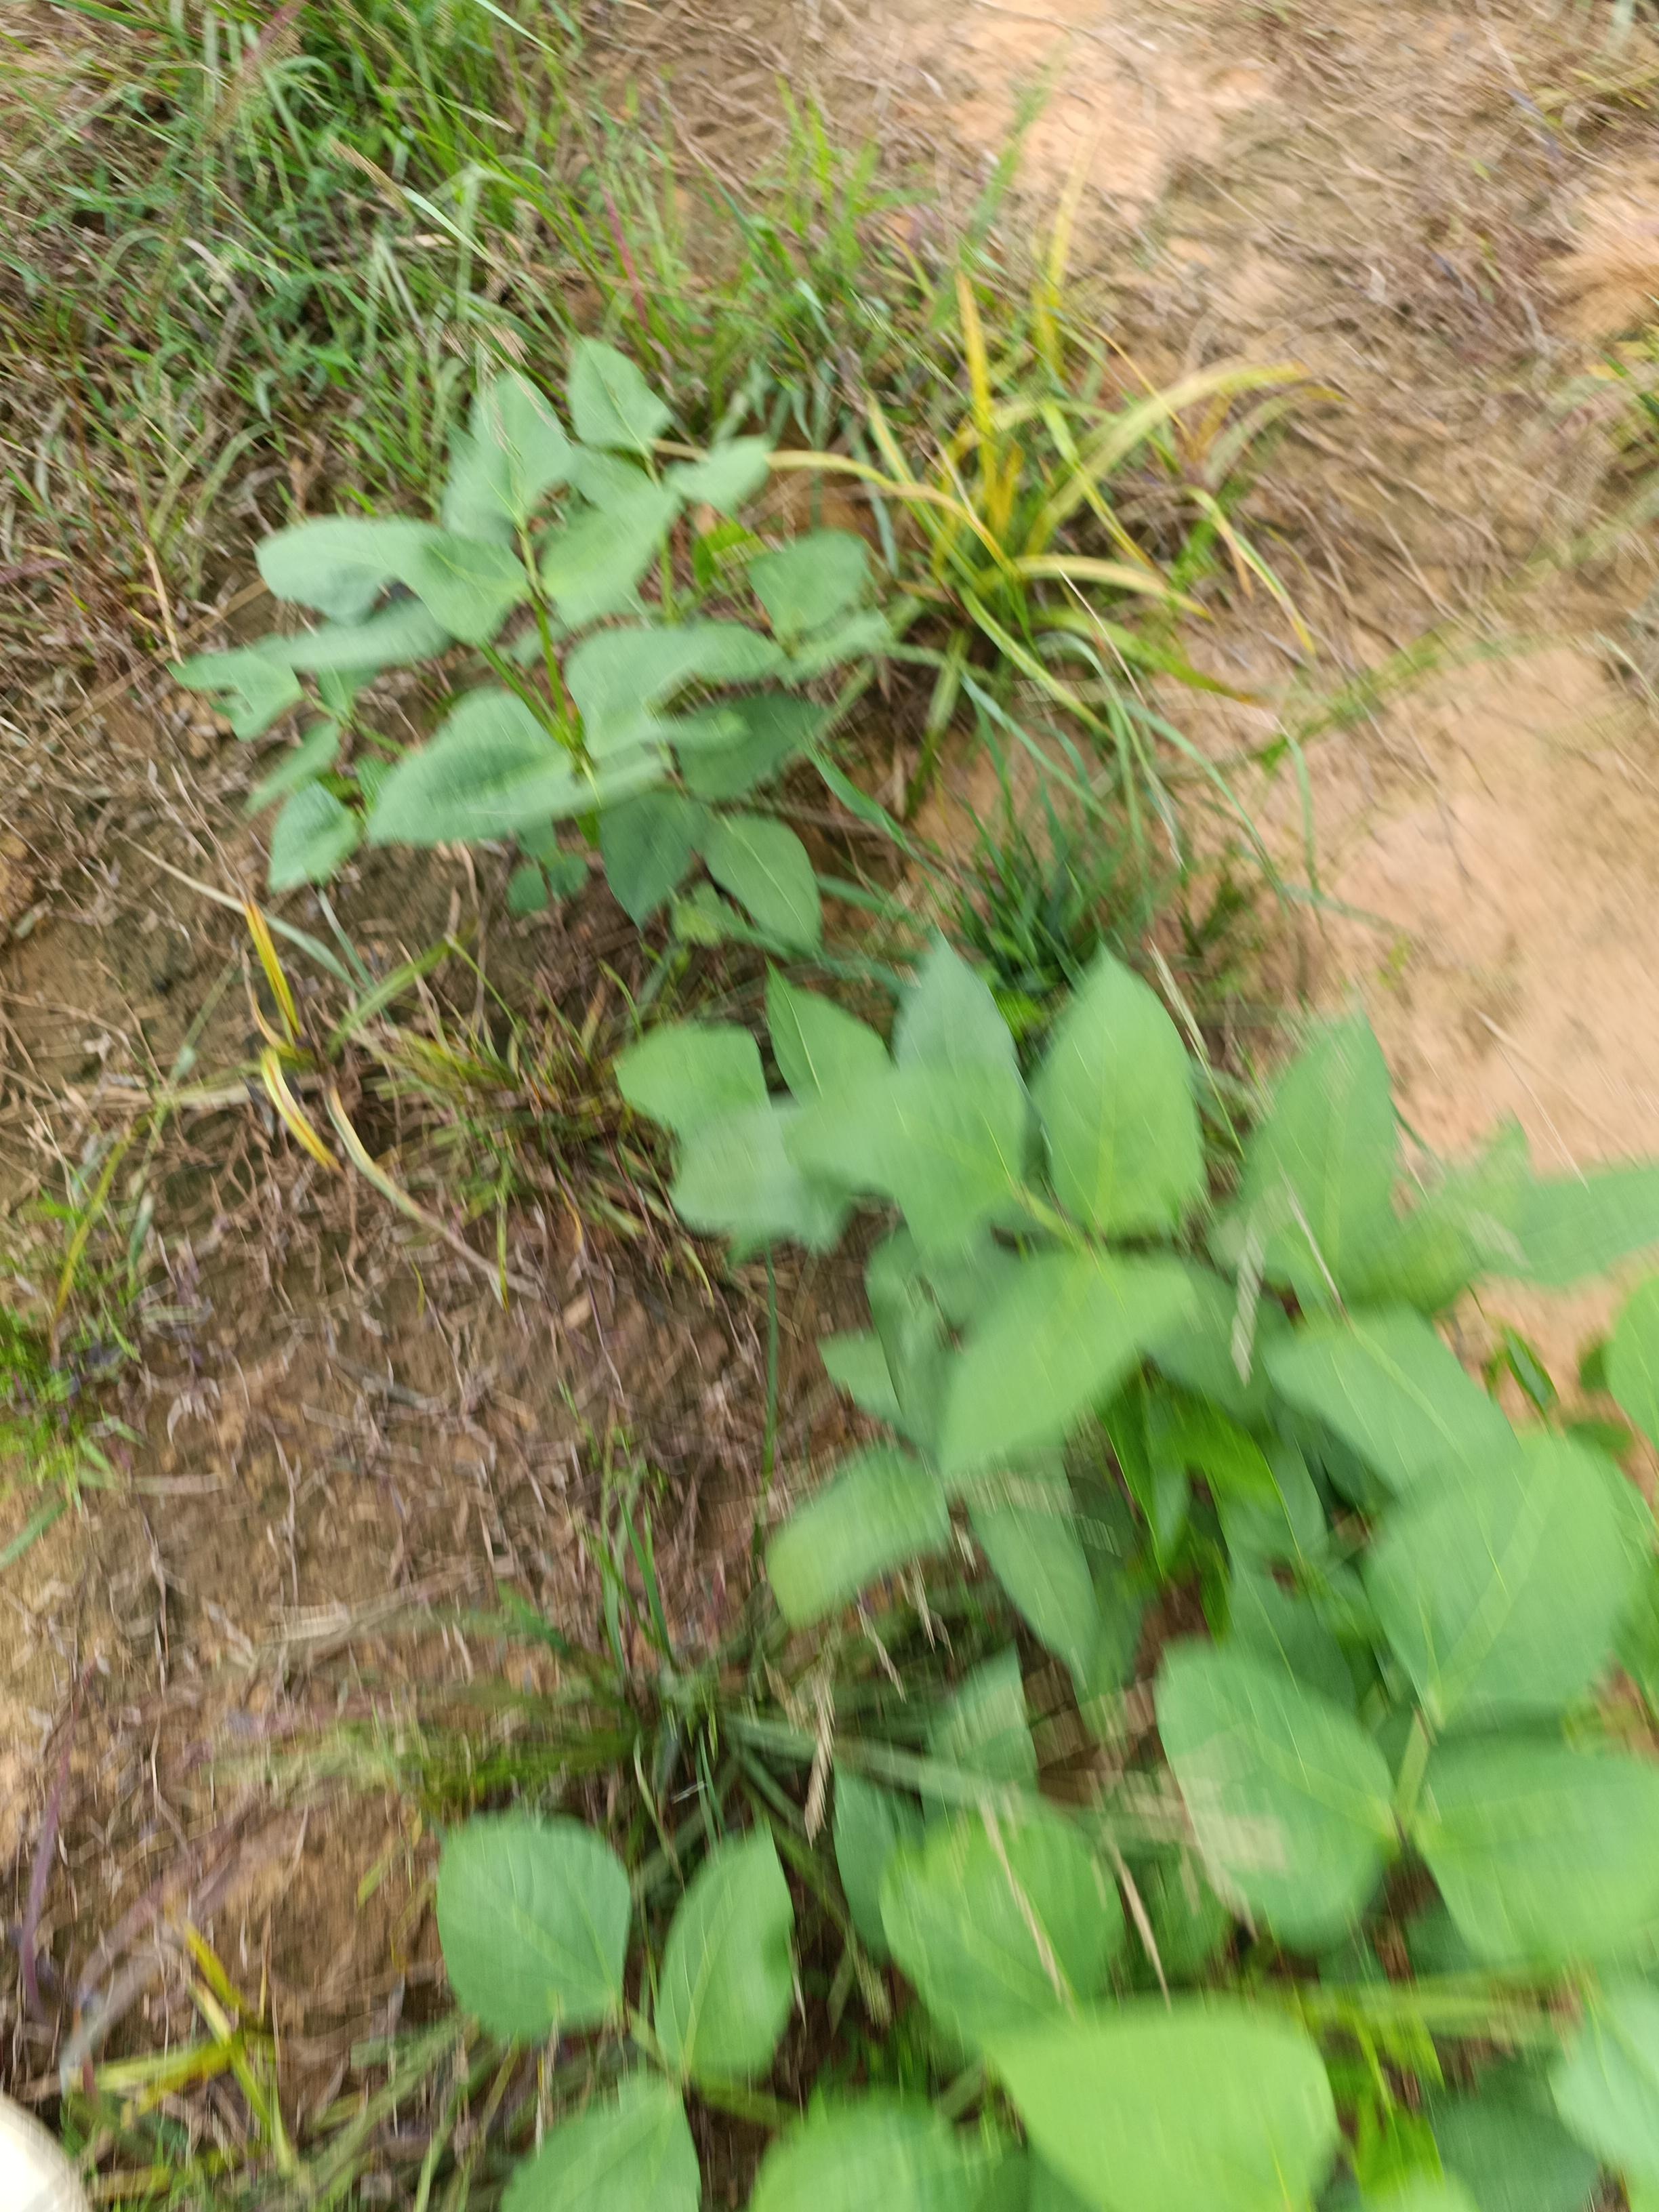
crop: cowpea
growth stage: emergence
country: Nigeria
